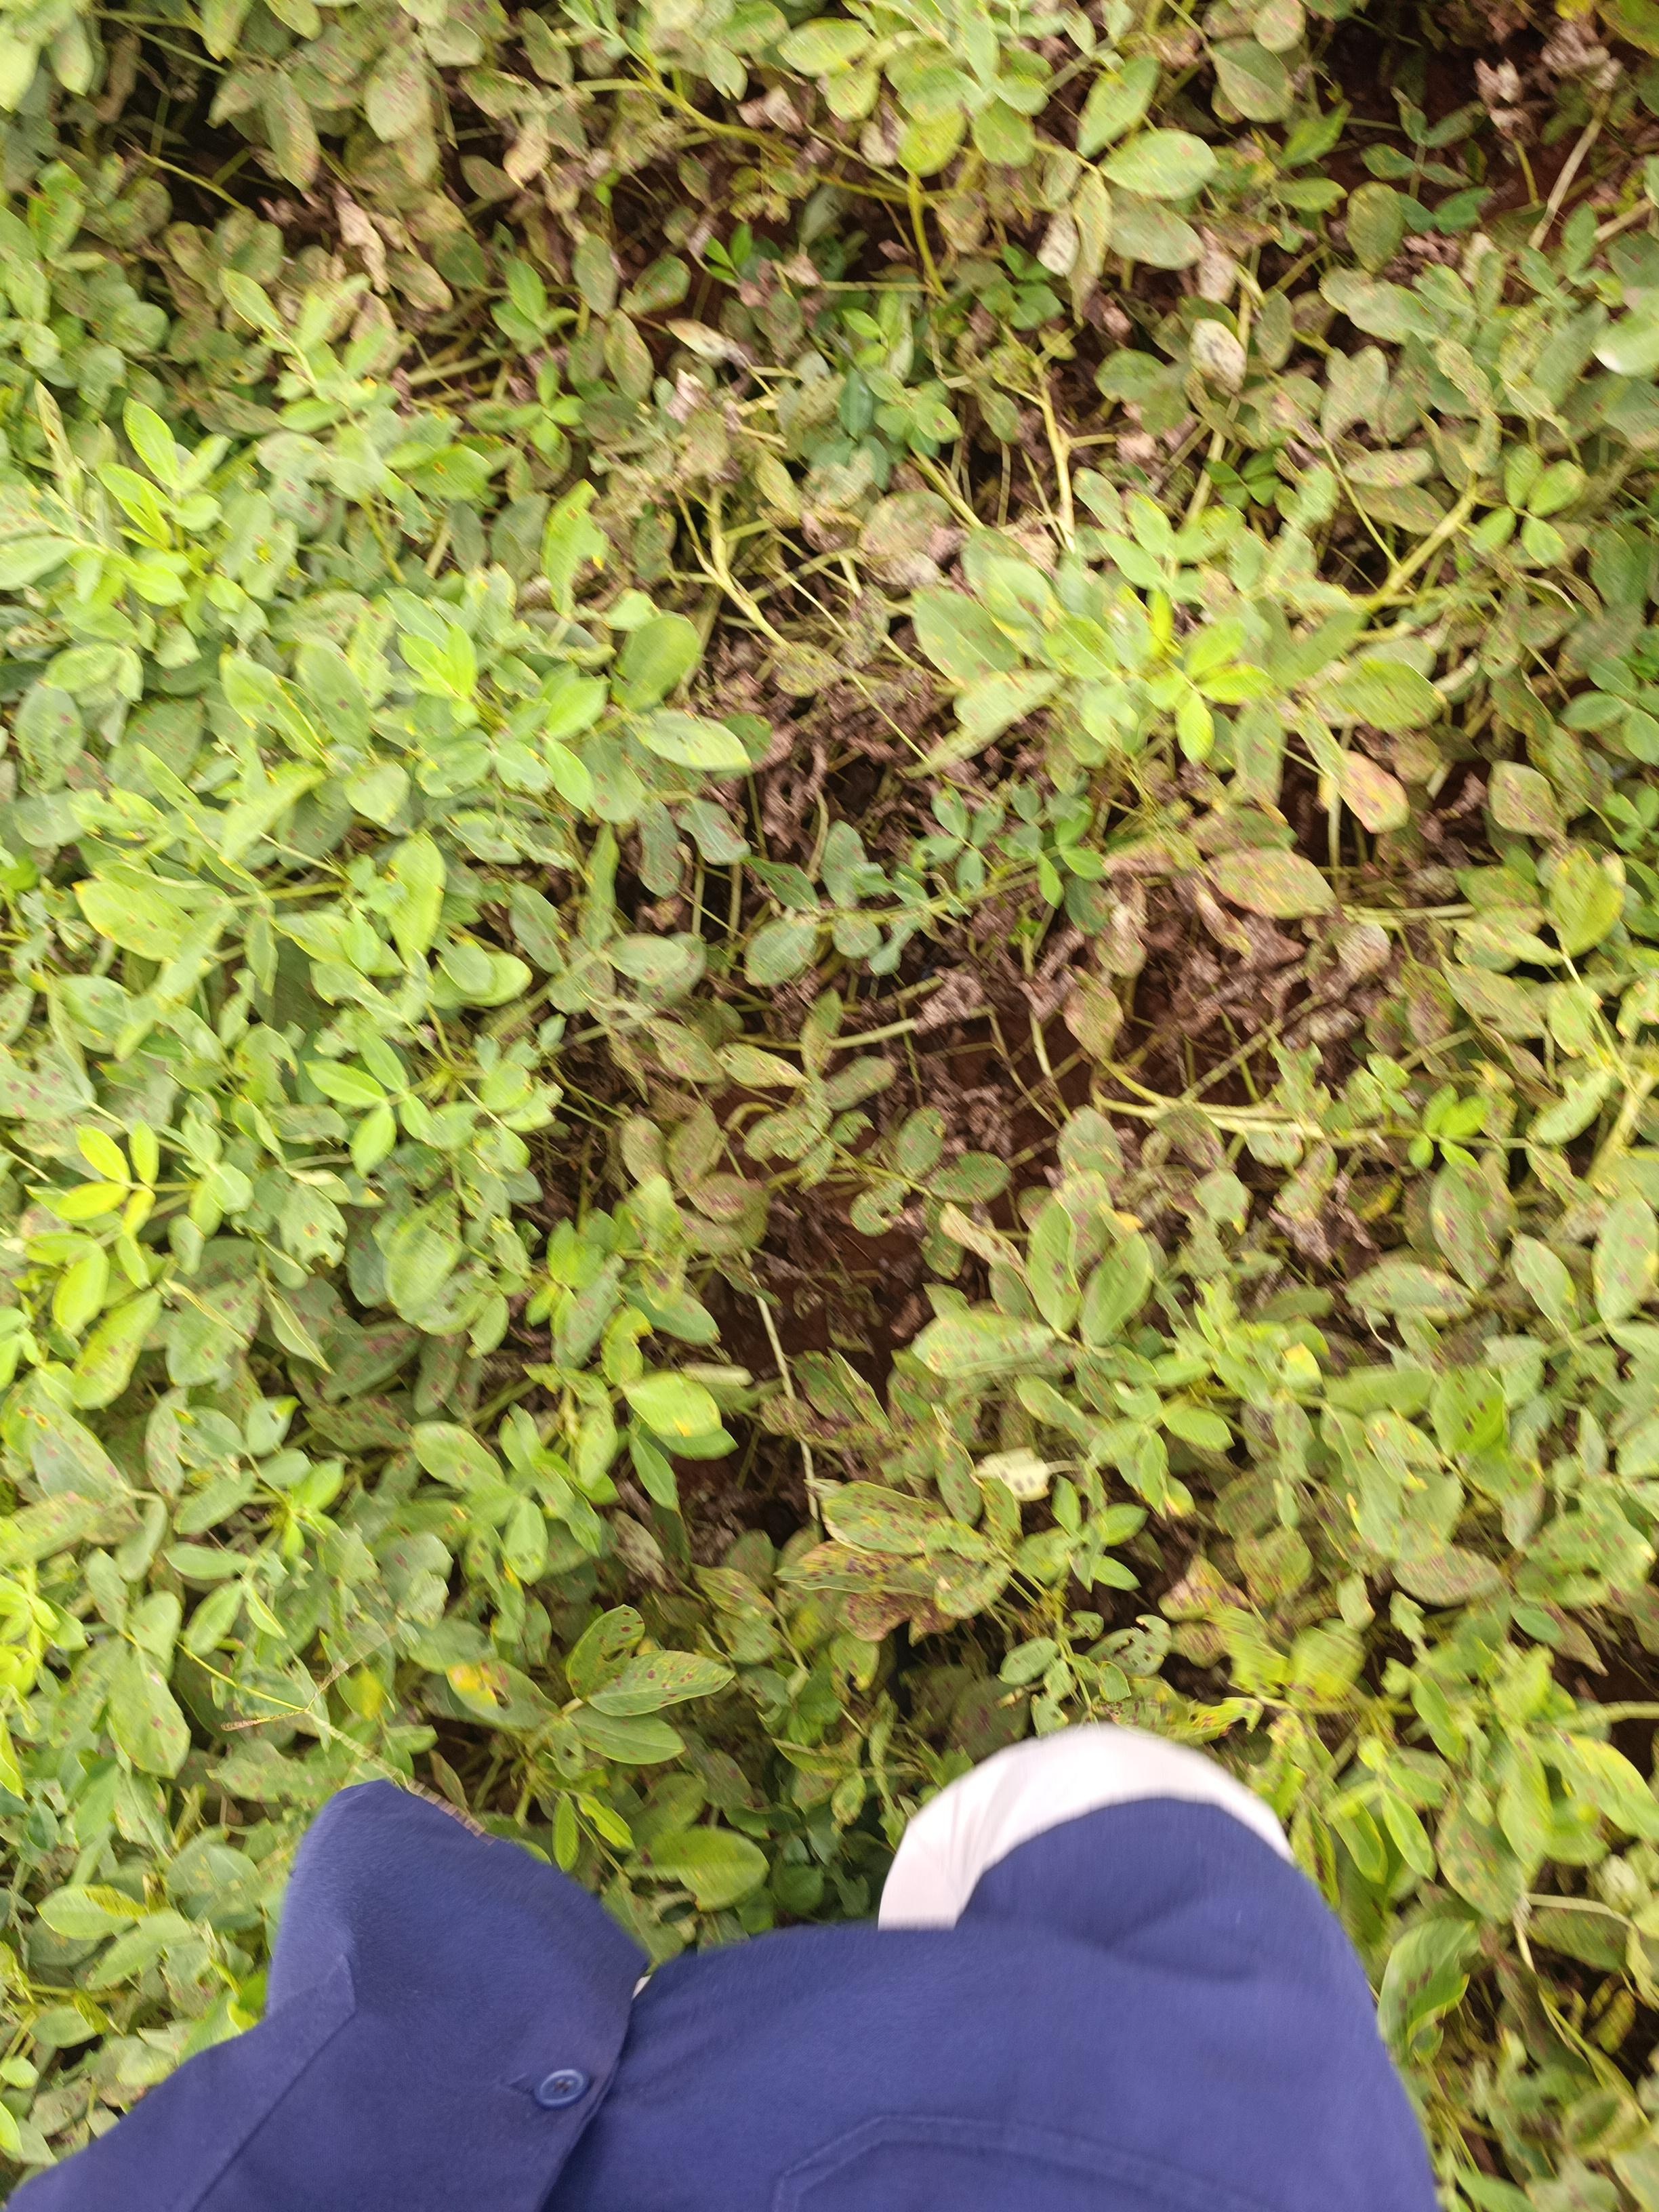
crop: groundnut
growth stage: pegging
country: Kenya
